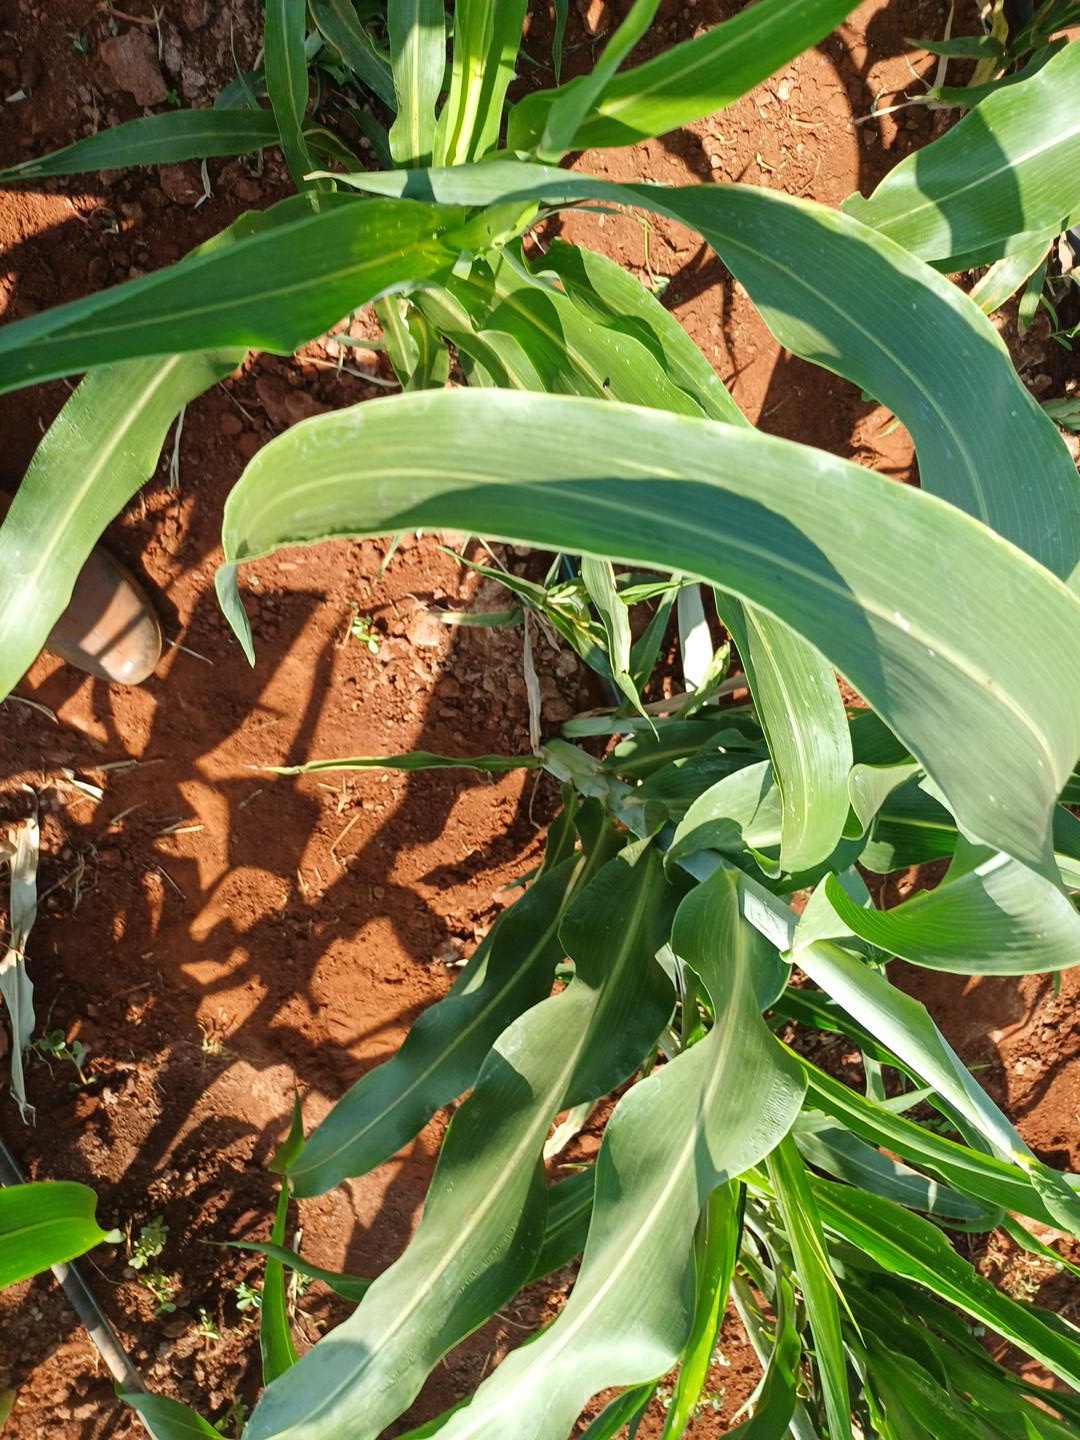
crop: sorghum
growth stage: heading tuber
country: Kenya
